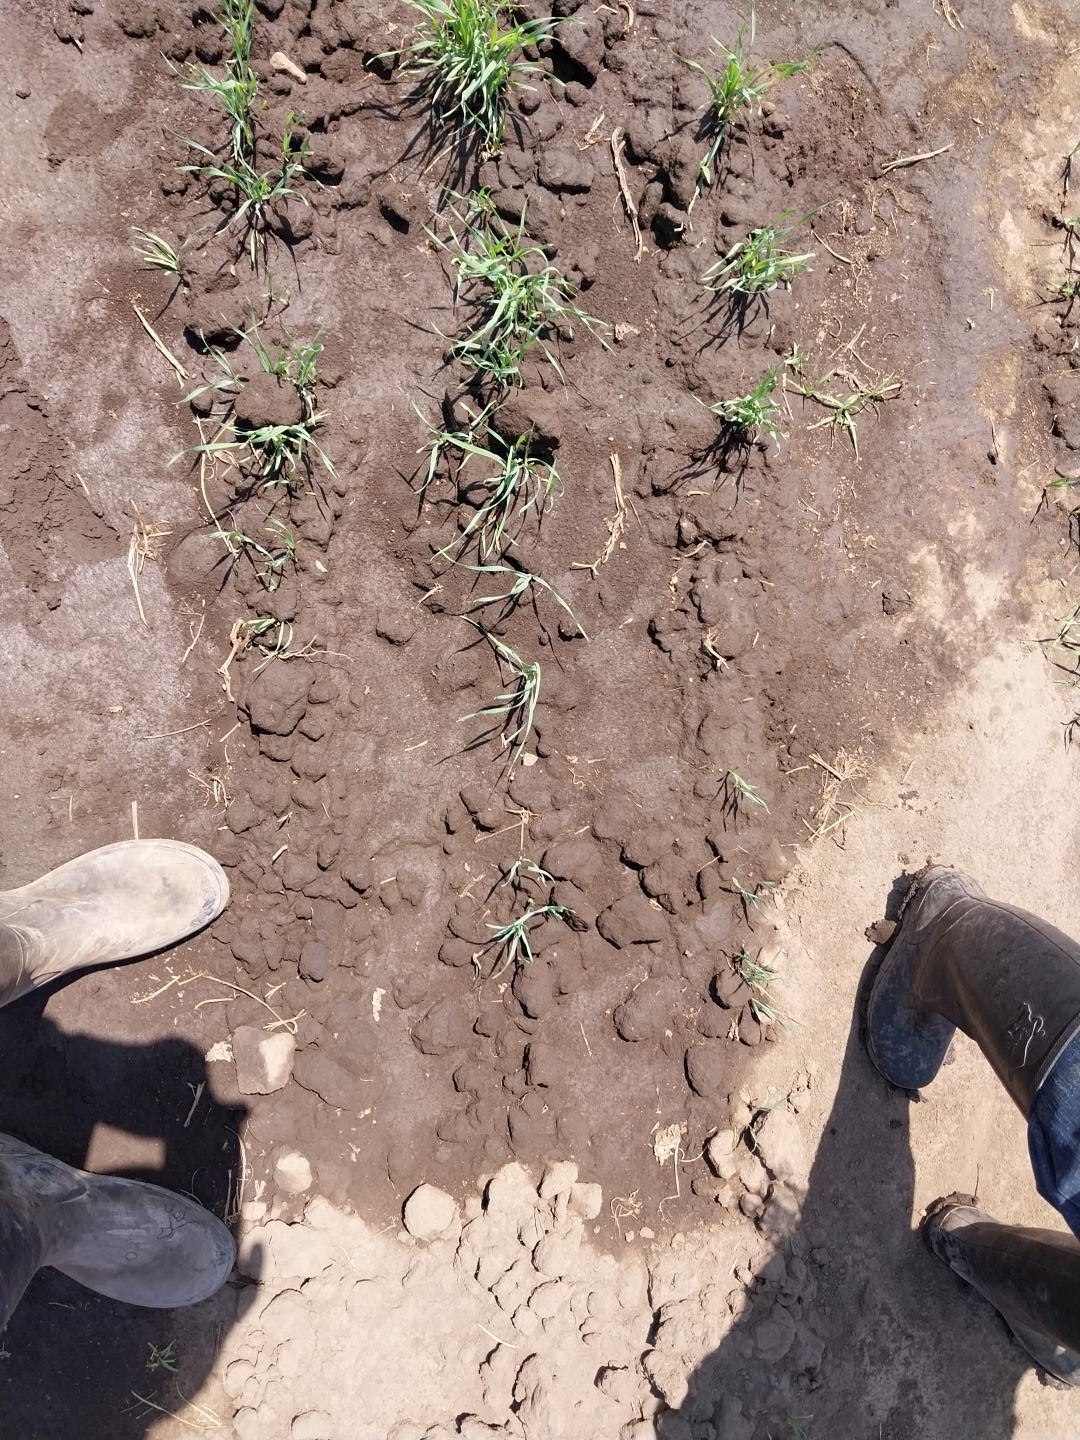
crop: wheat
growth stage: vegetative
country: Tanzania
